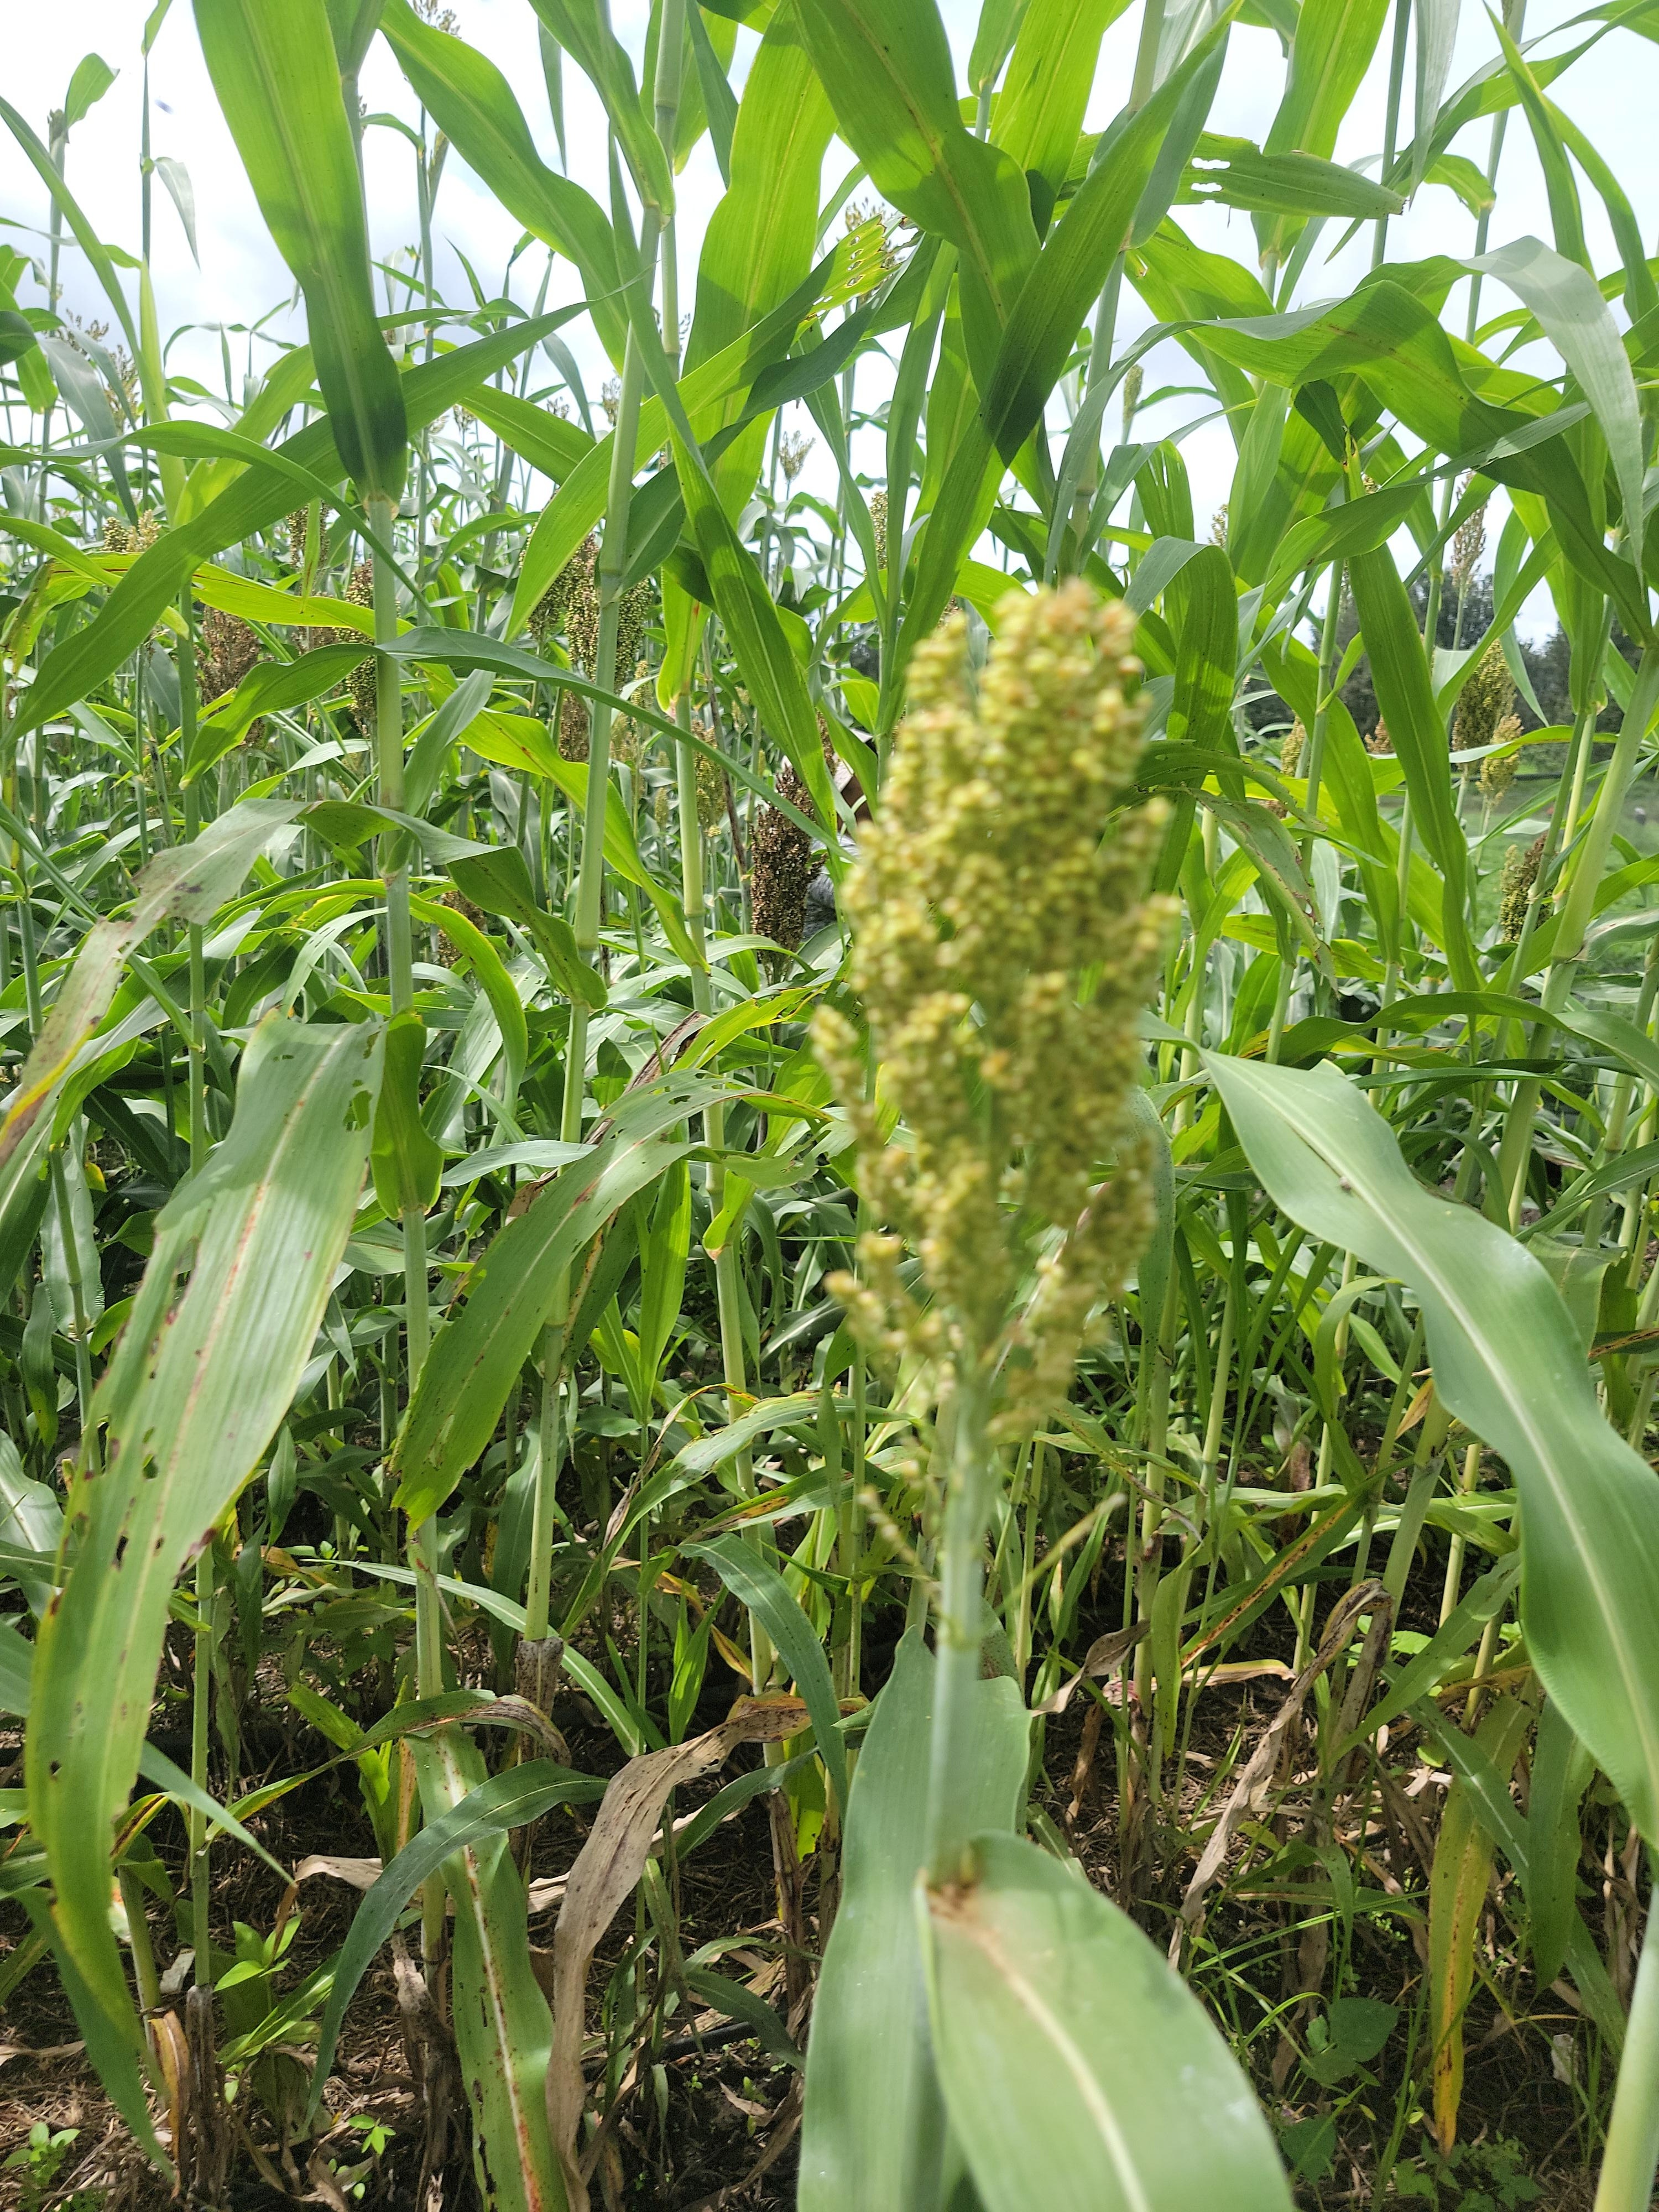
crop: sorghum
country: Tanzania
